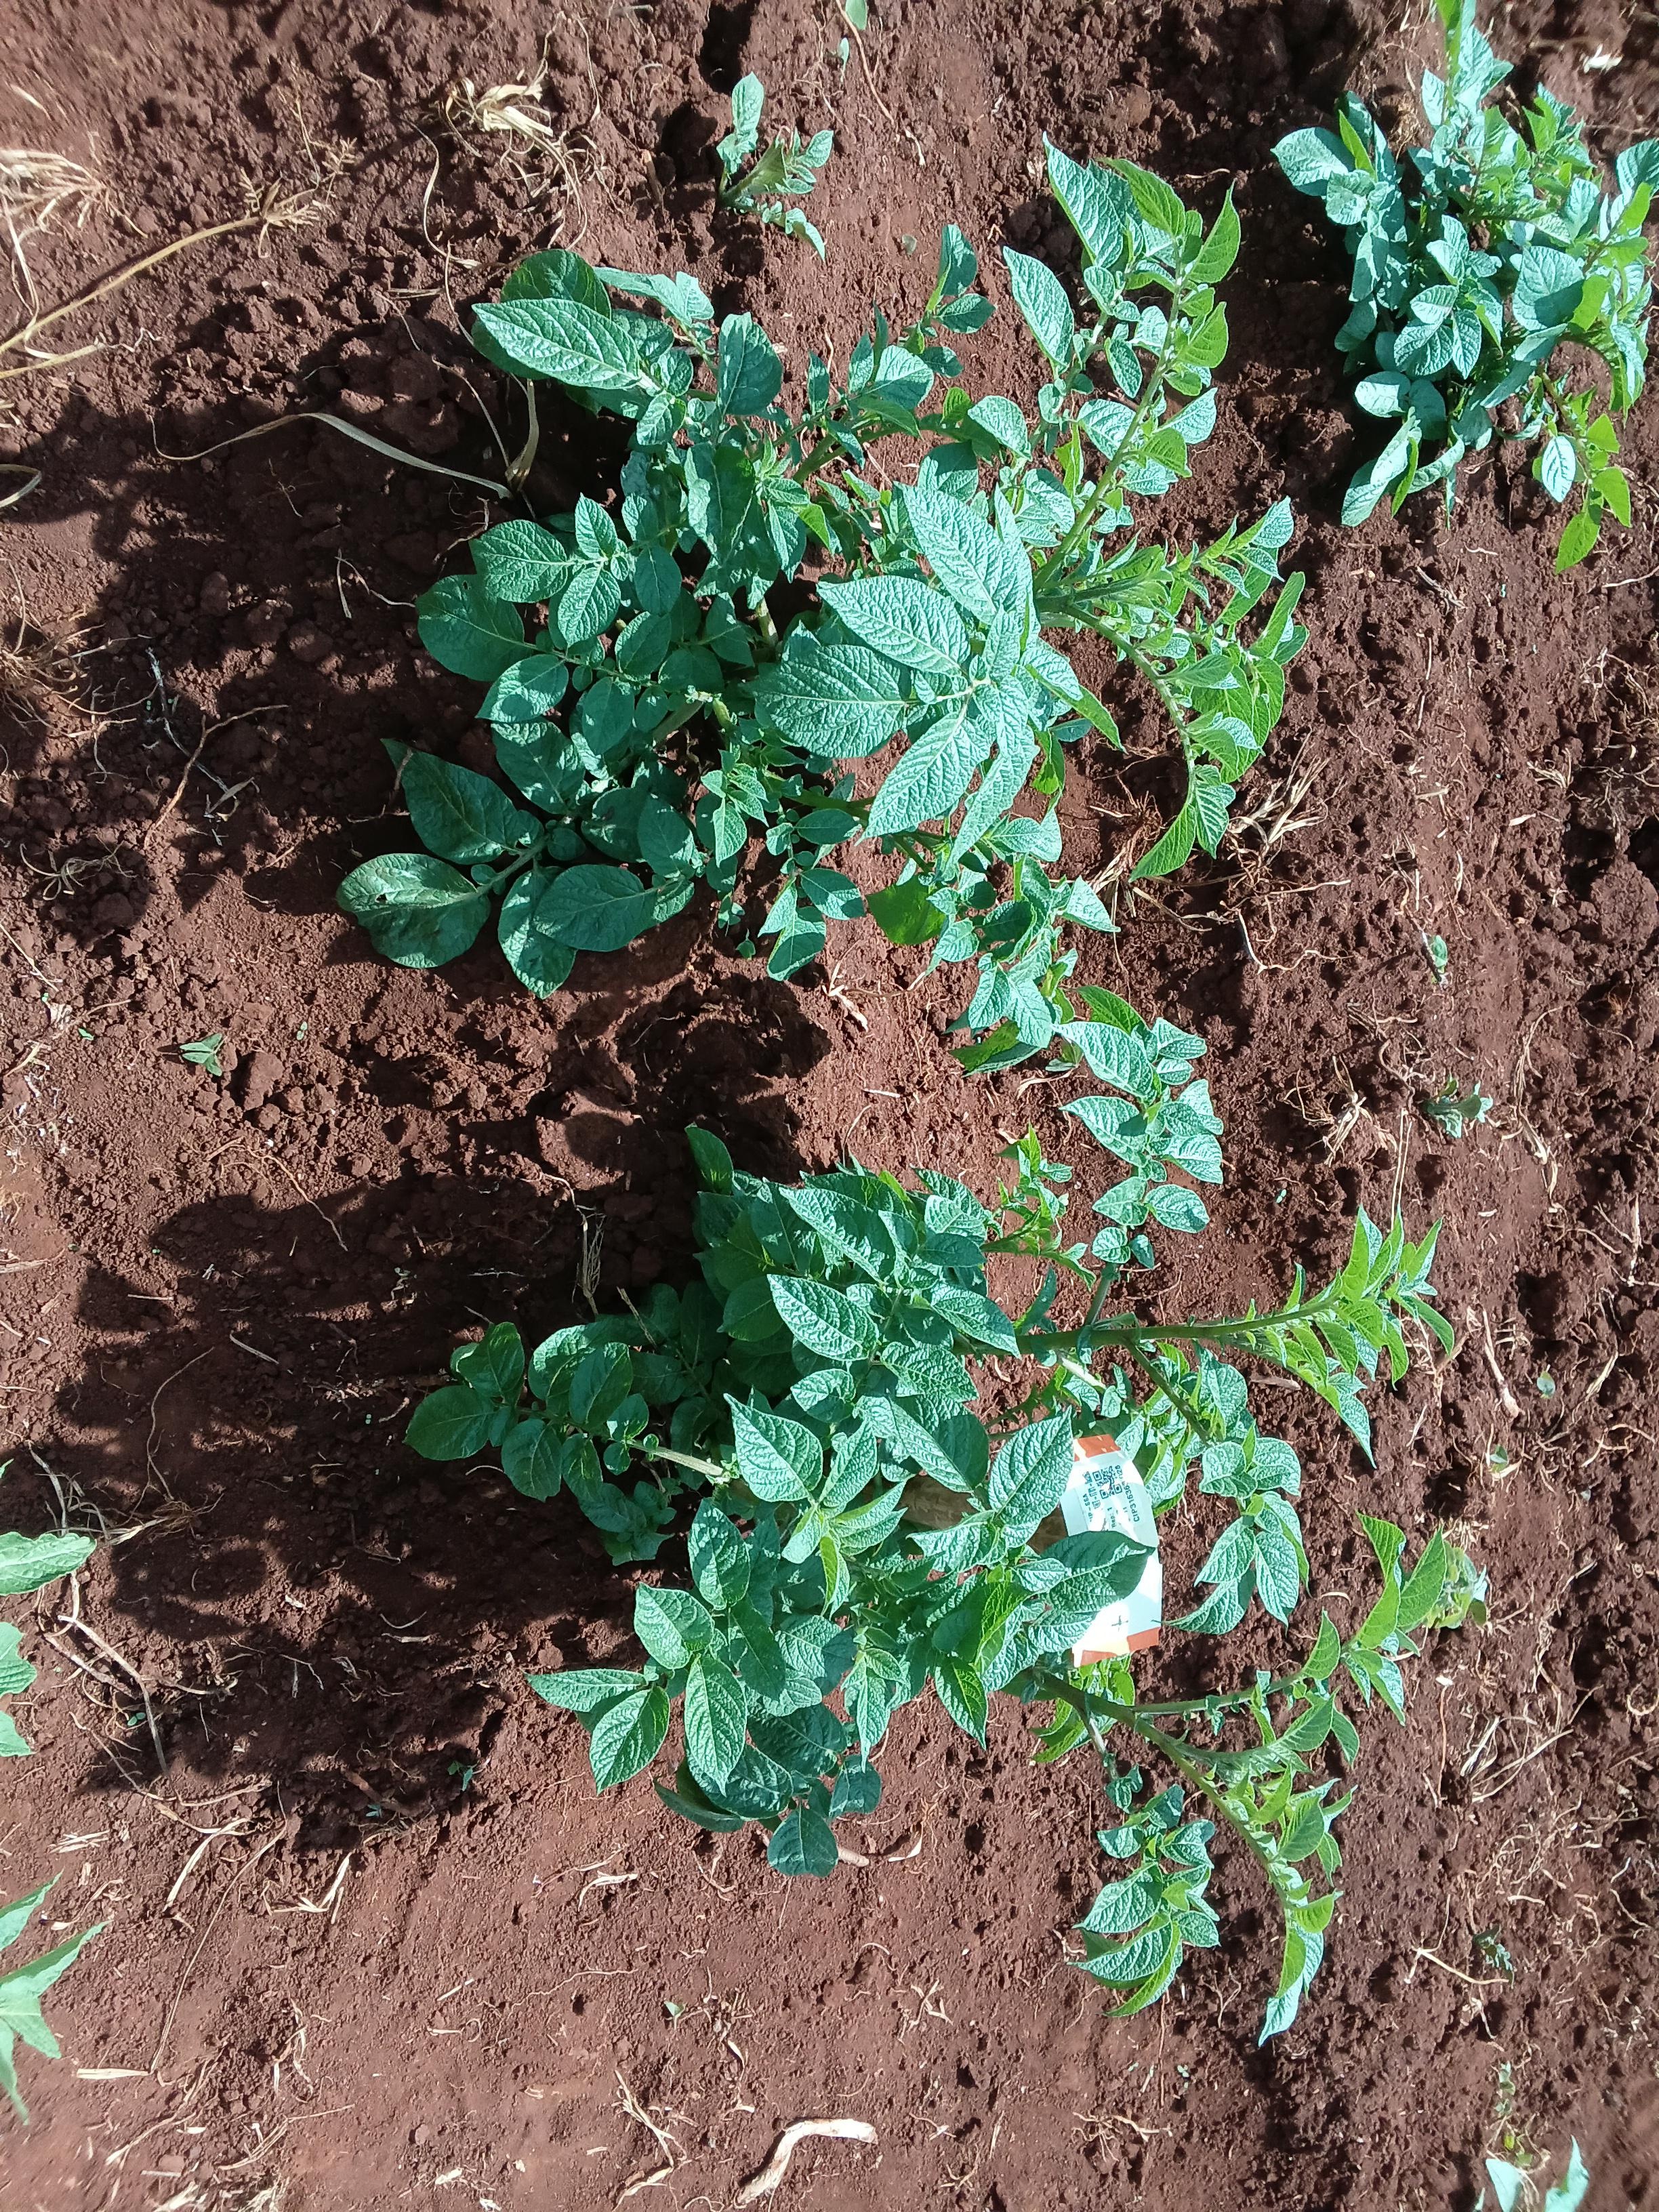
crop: potato
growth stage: vegetative
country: Kenya
